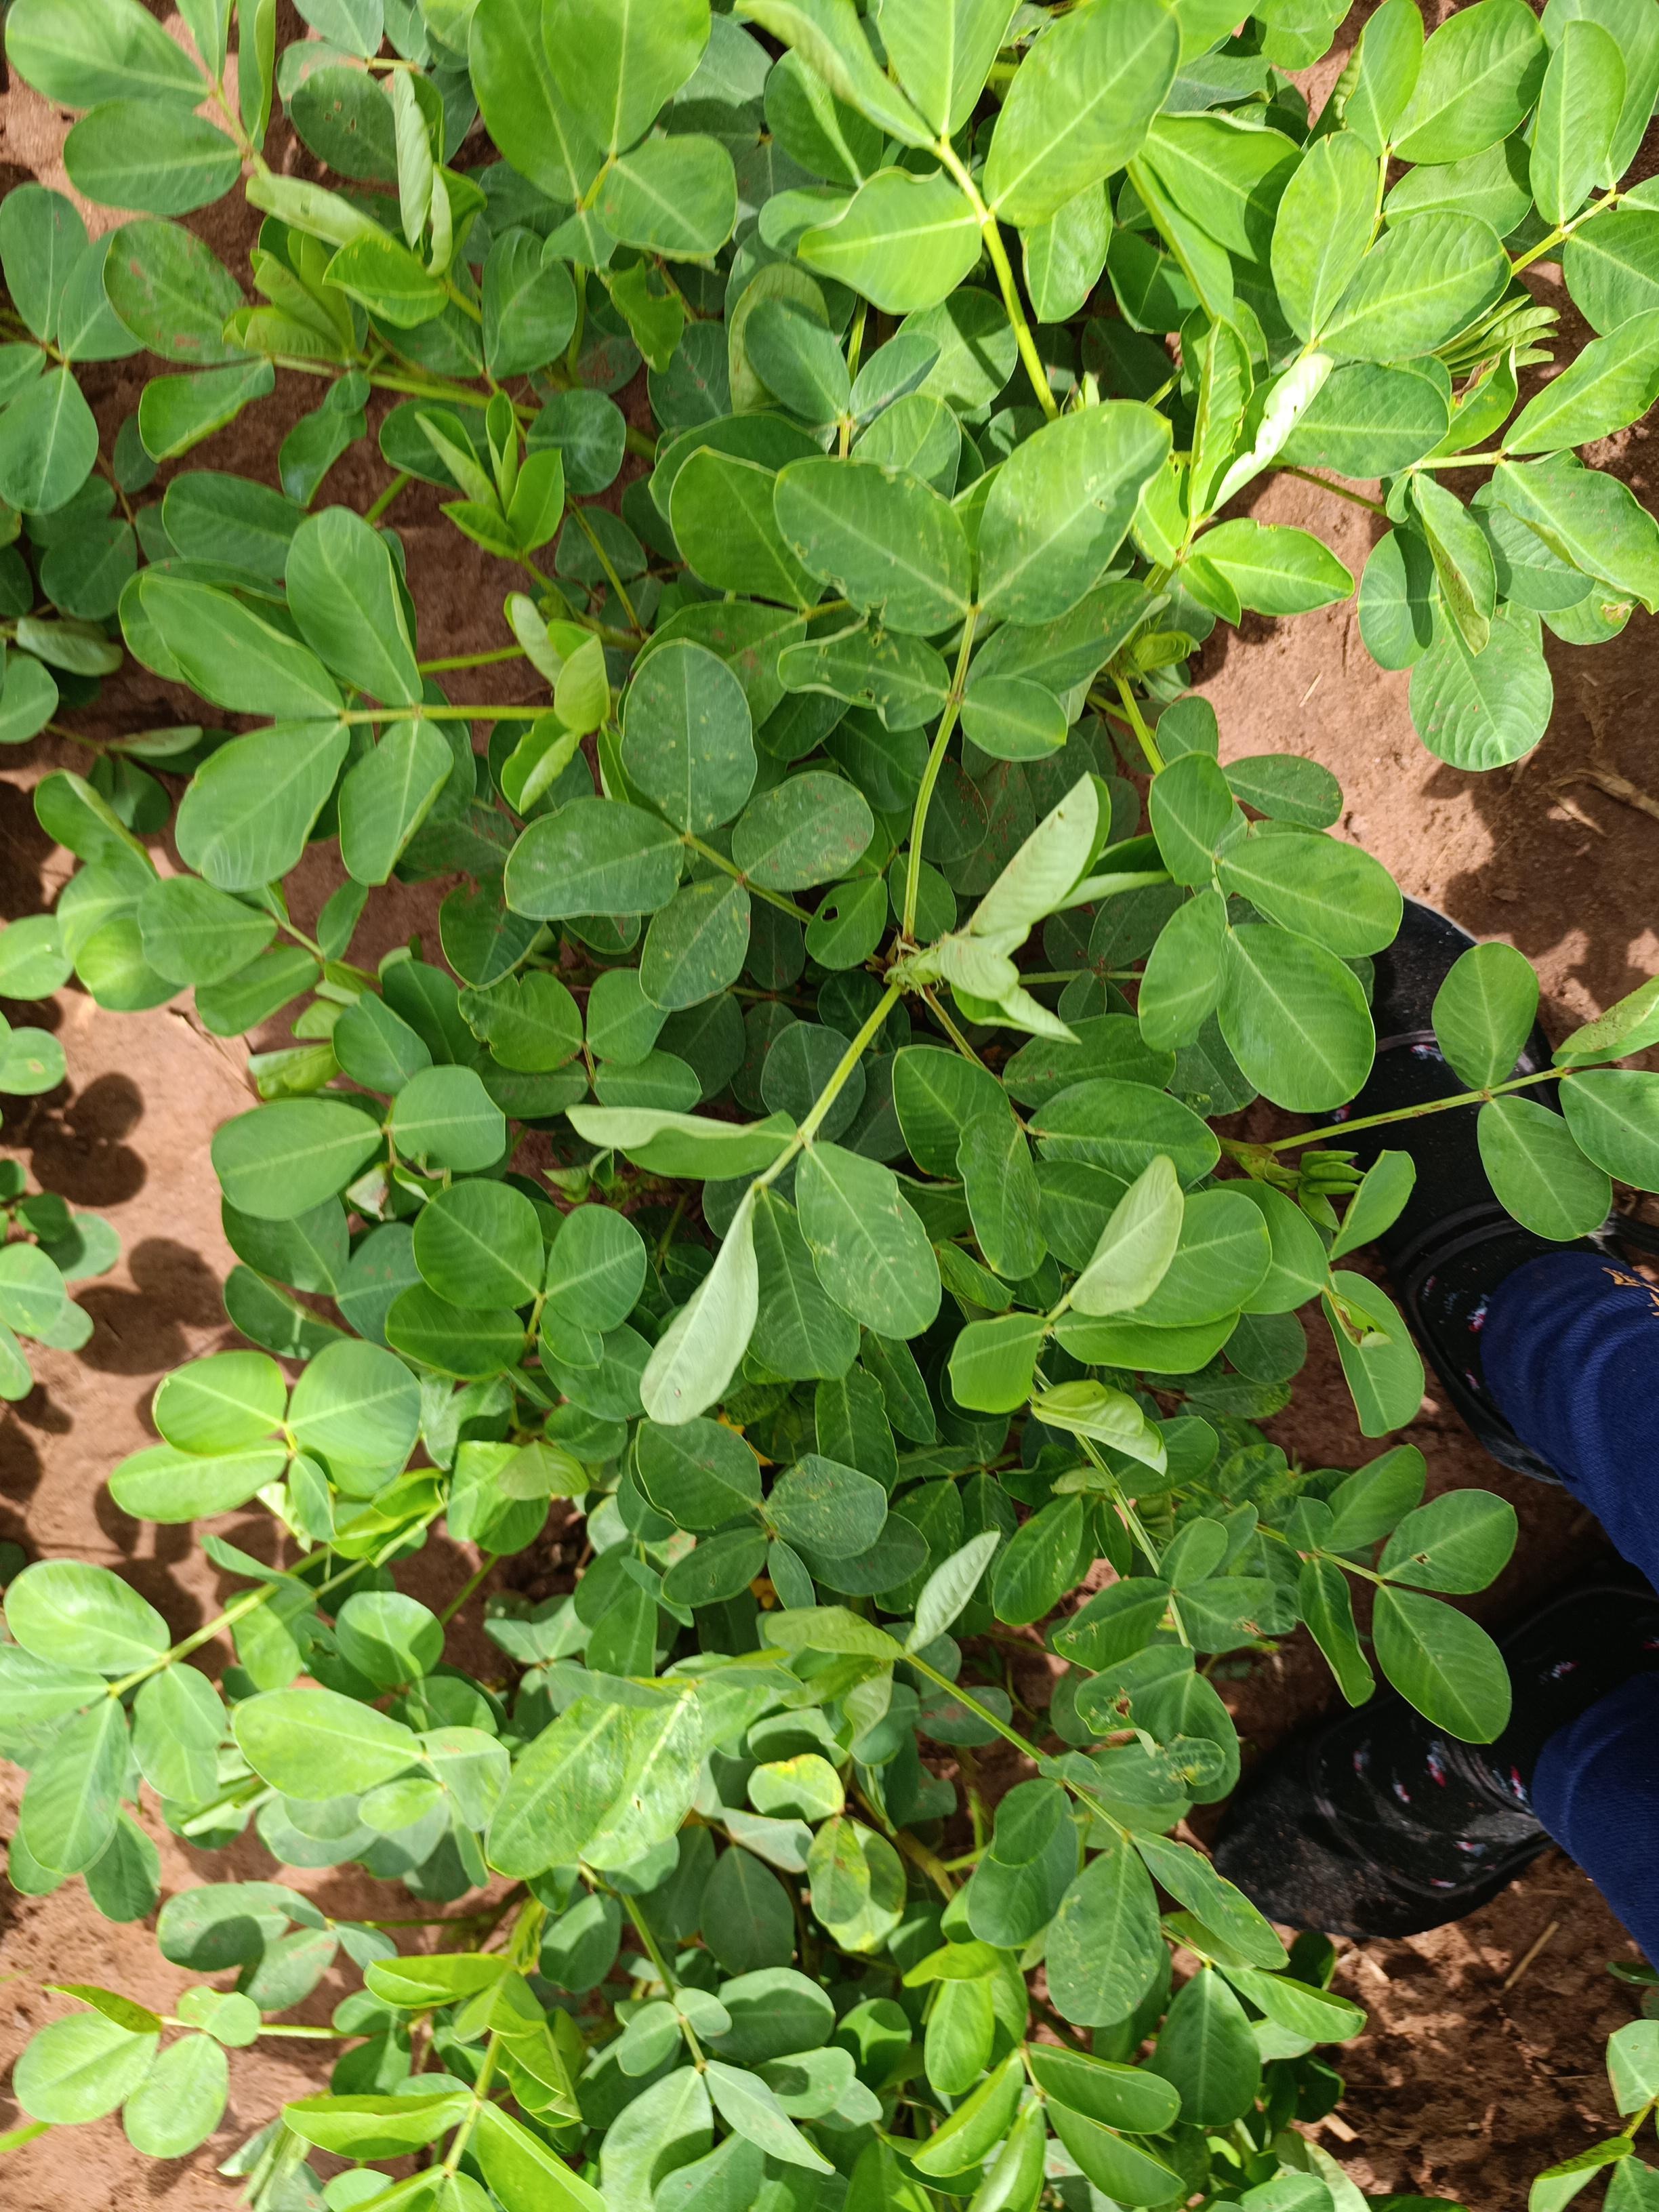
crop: groundnut
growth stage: flowering
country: Kenya
